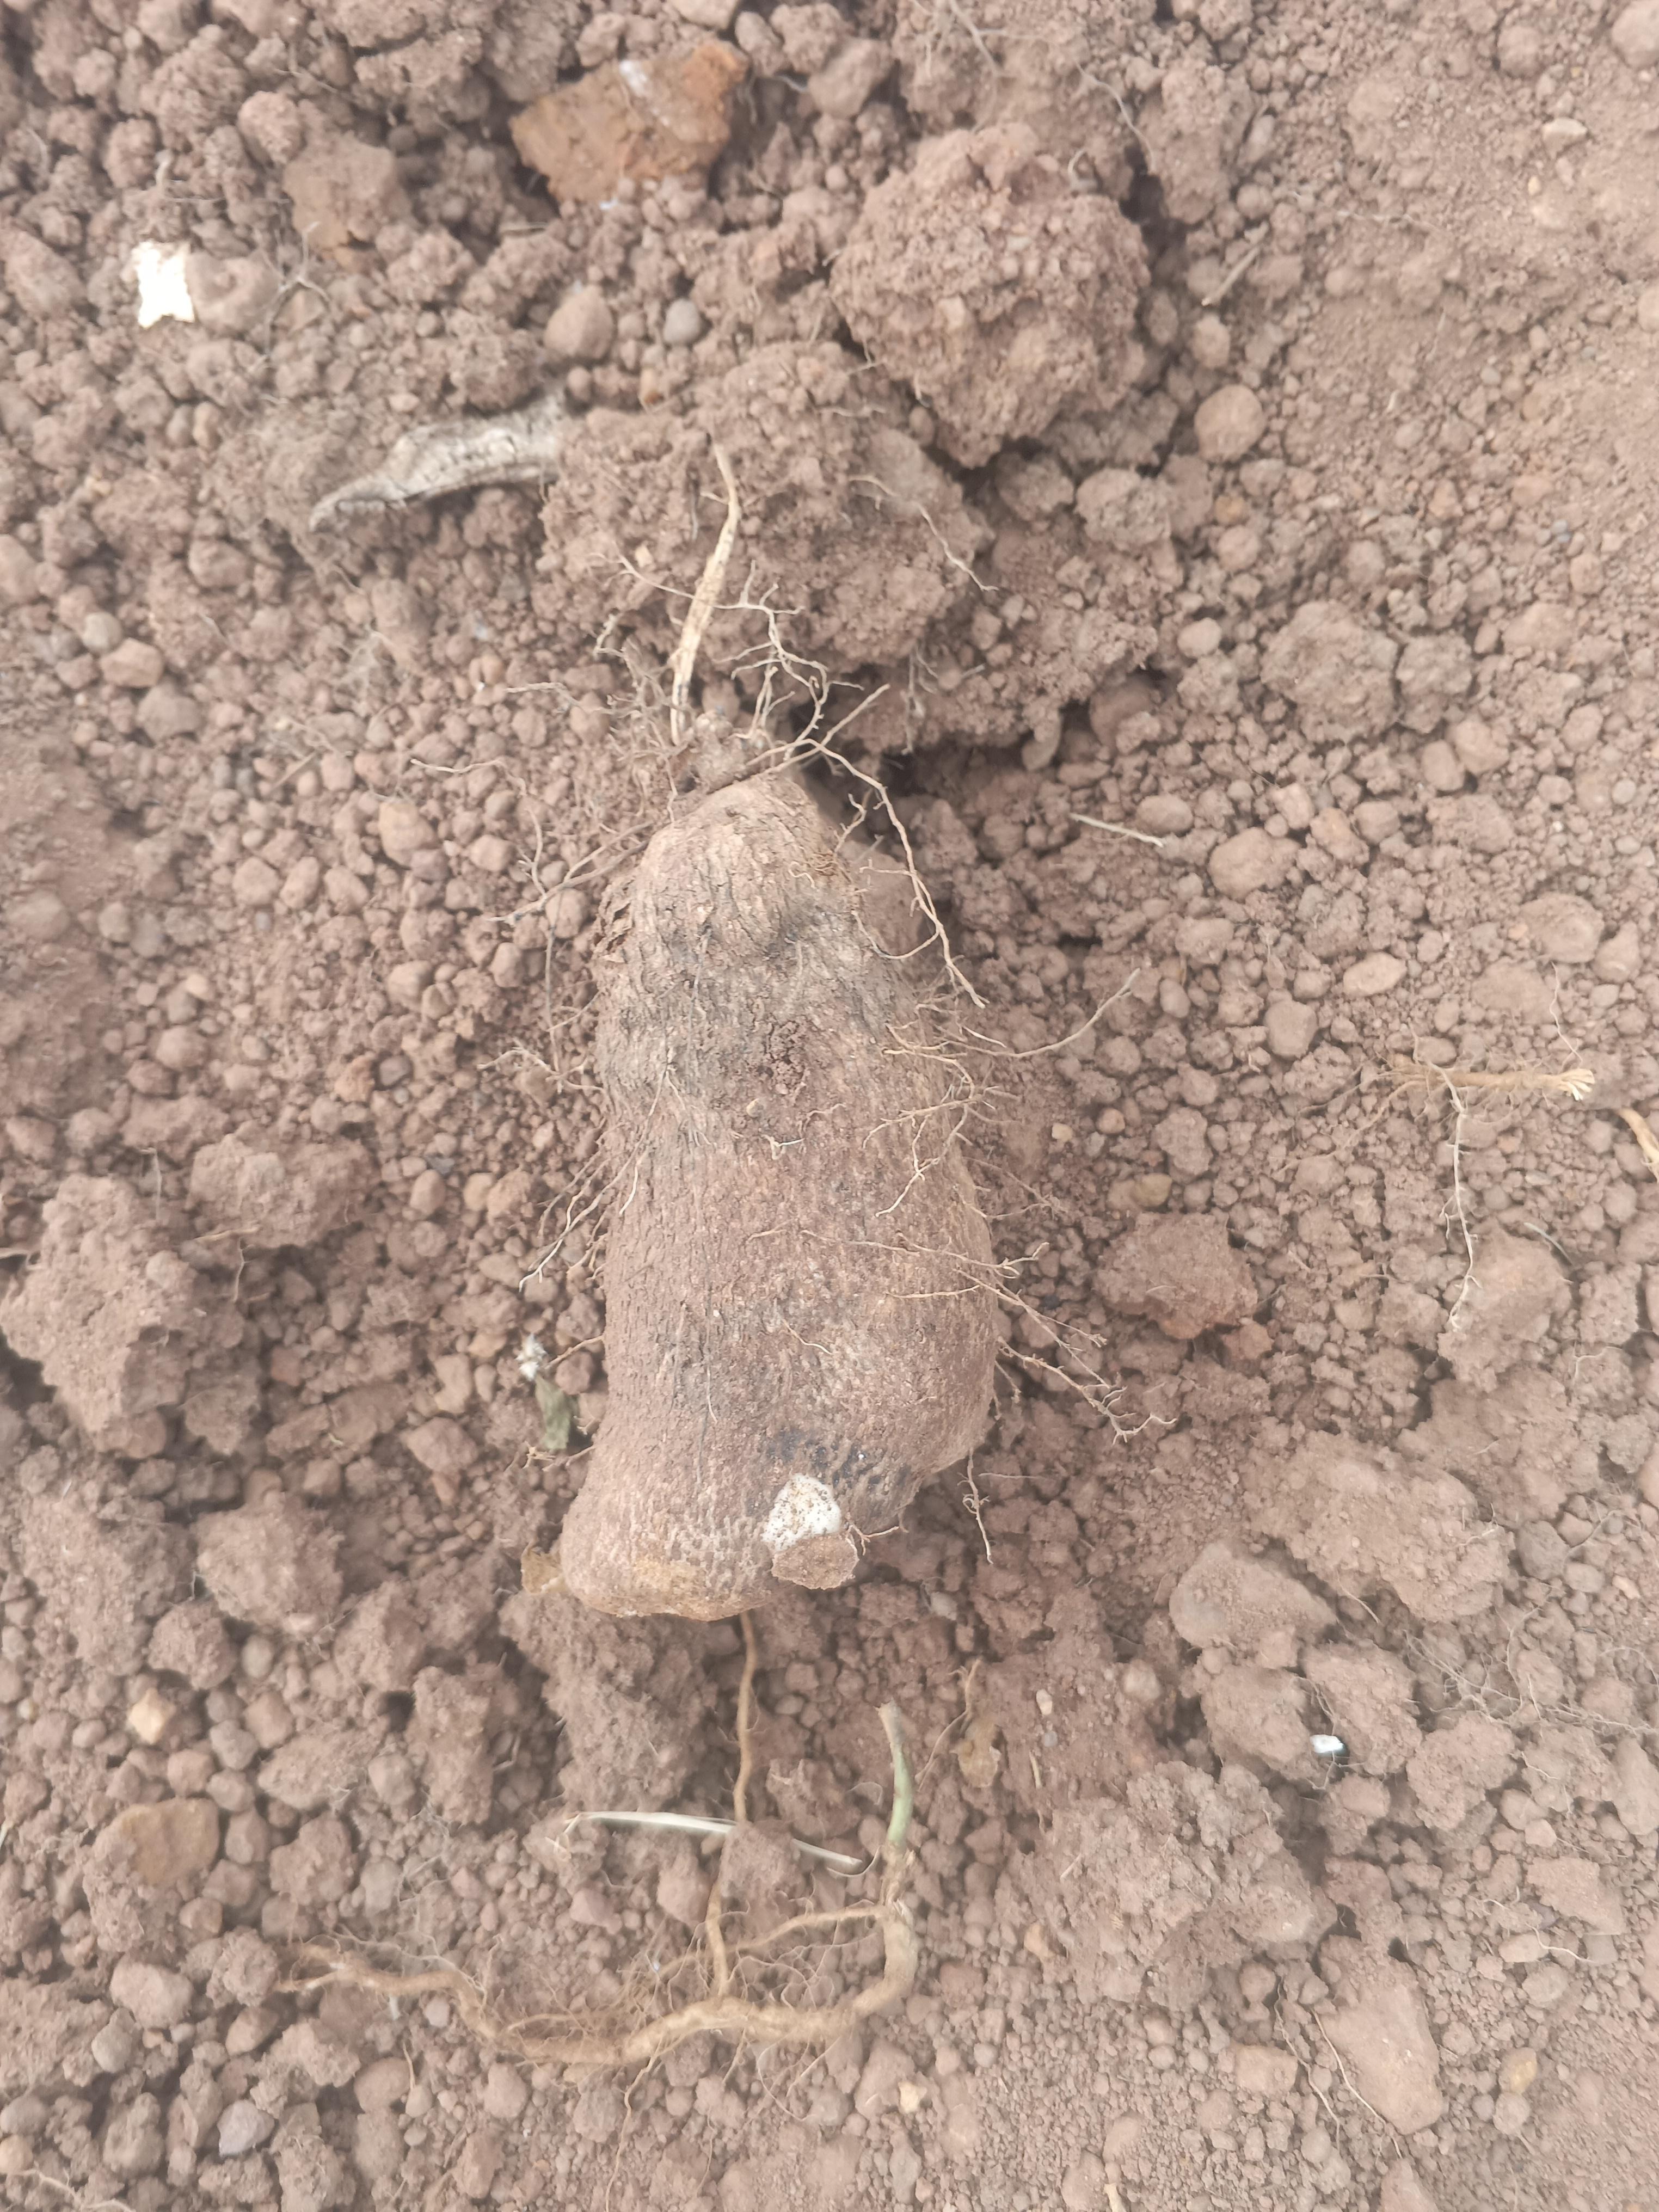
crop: yam
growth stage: harvest
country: Nigeria
